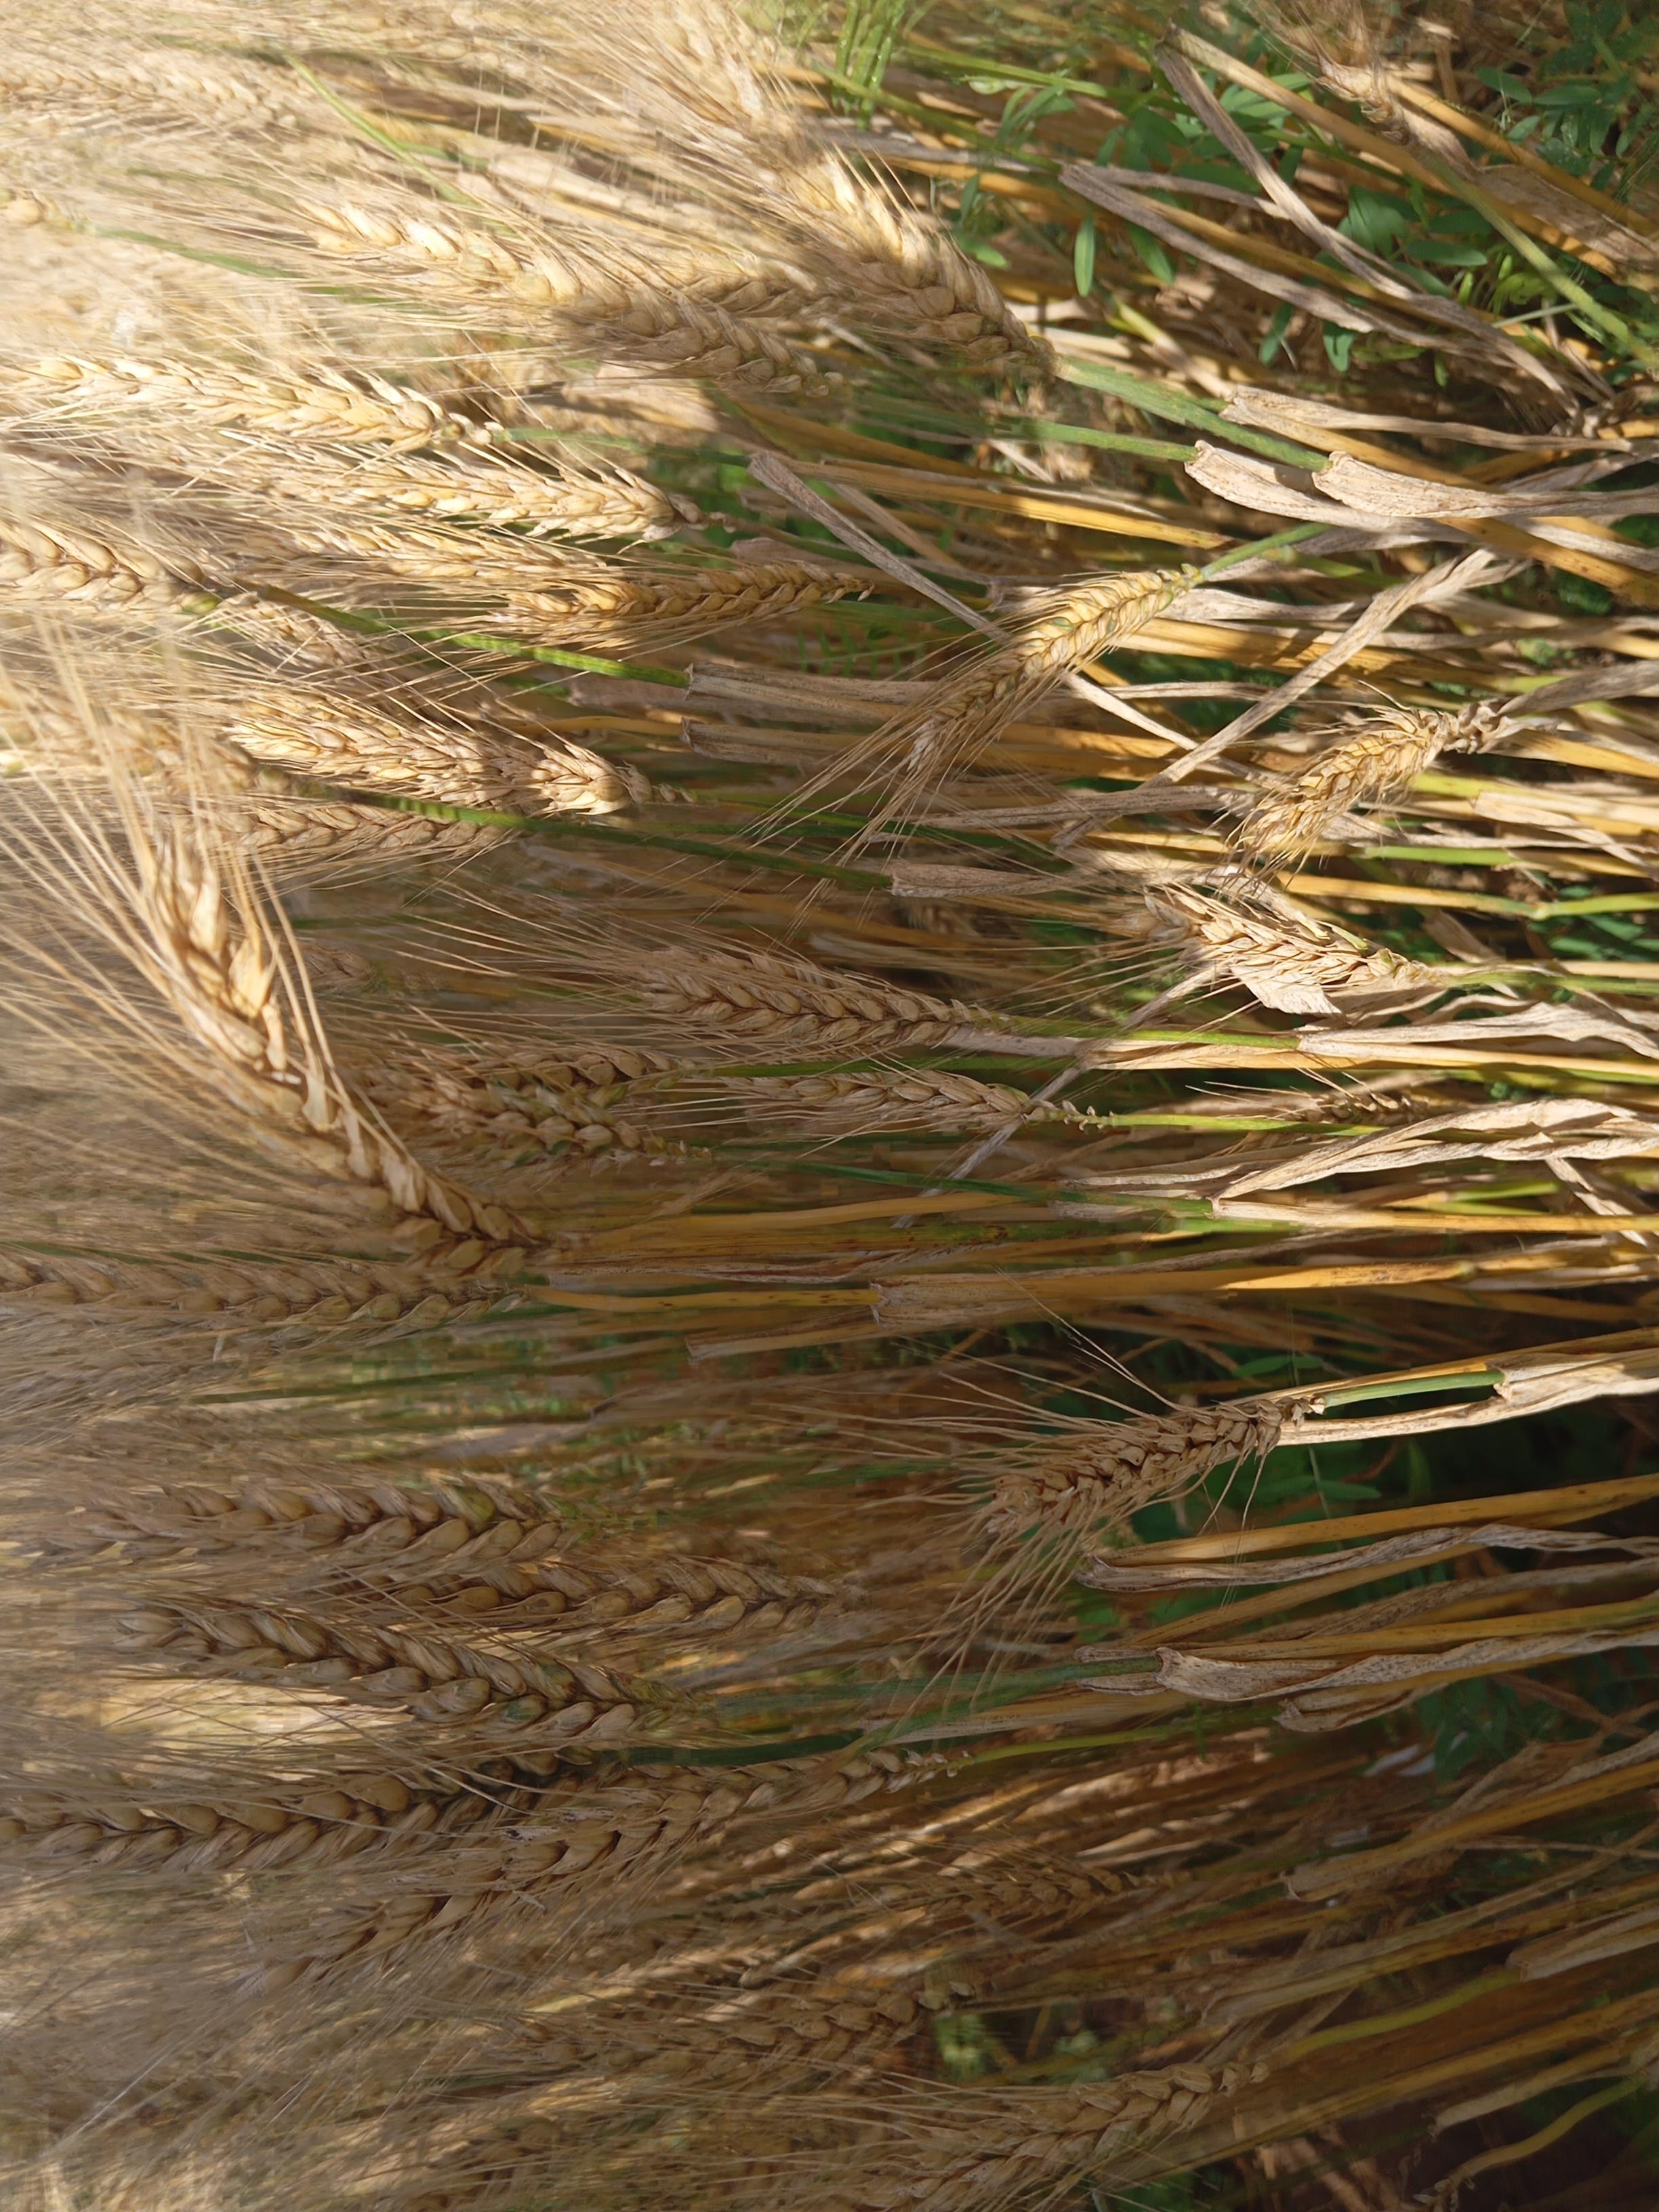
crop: wheat
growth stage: maturity
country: Kenya
